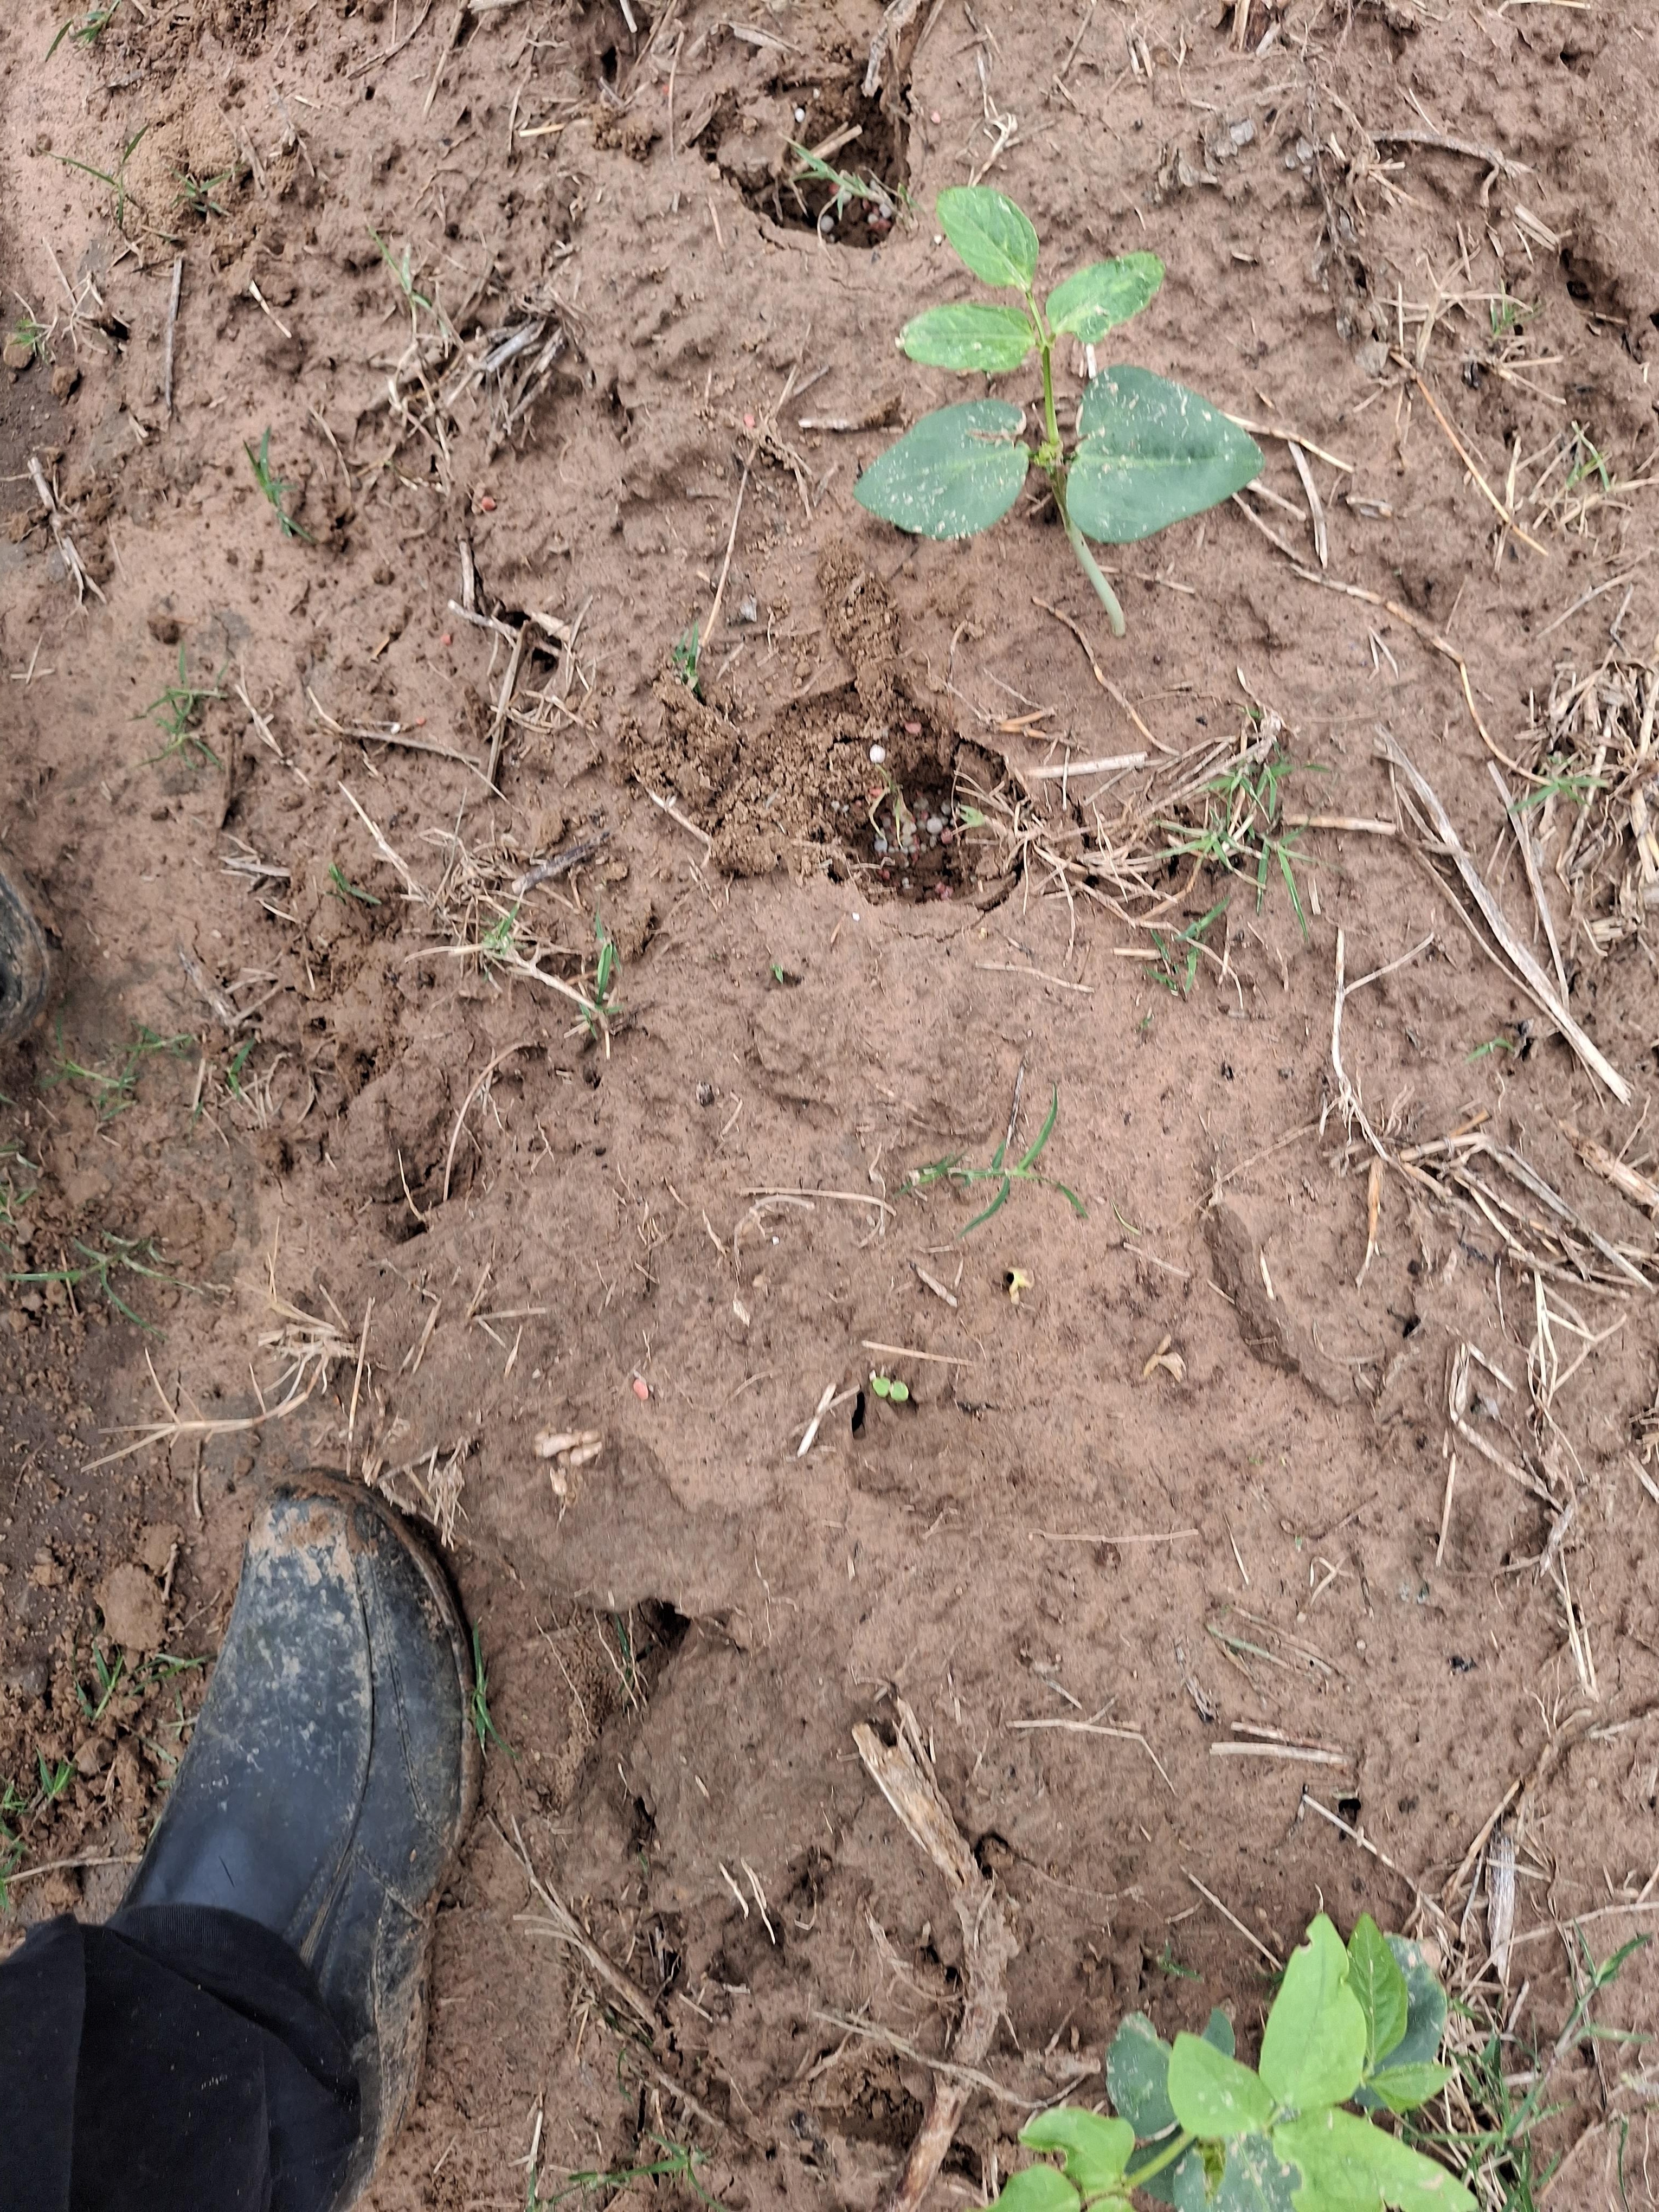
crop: cowpea
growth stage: emergence
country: Nigeria
